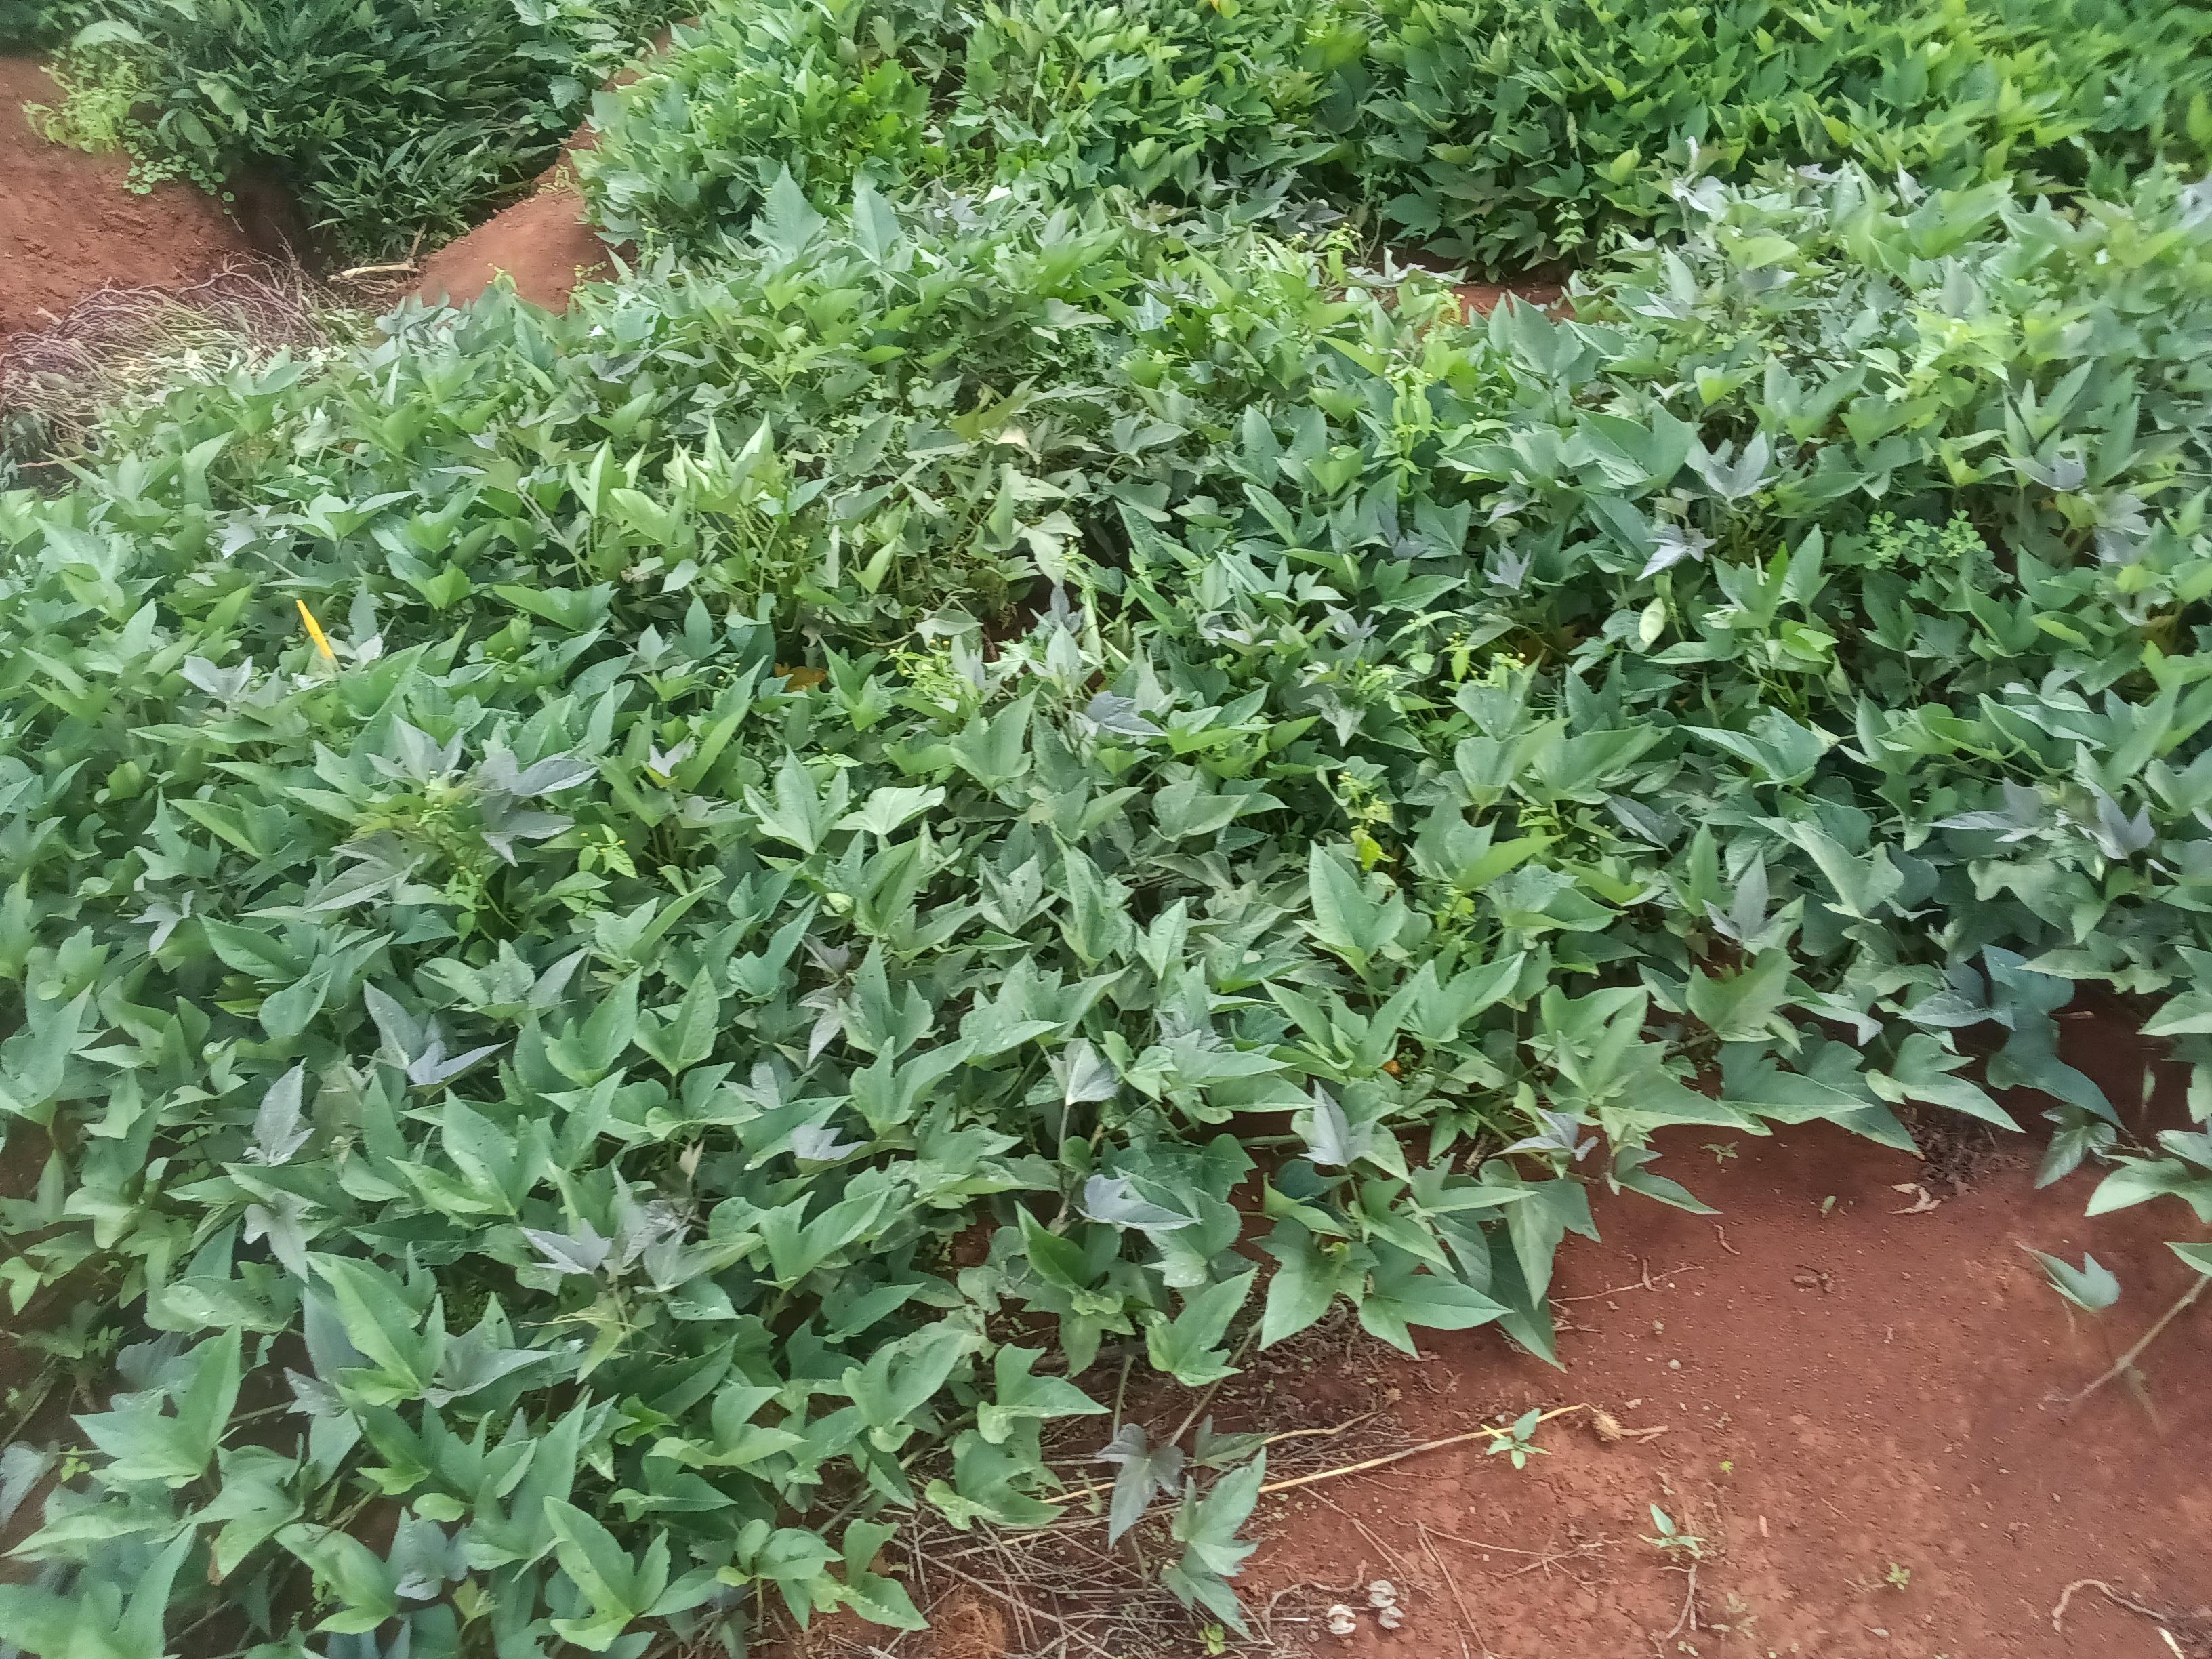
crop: sweet potato
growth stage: vegetative
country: Kenya
